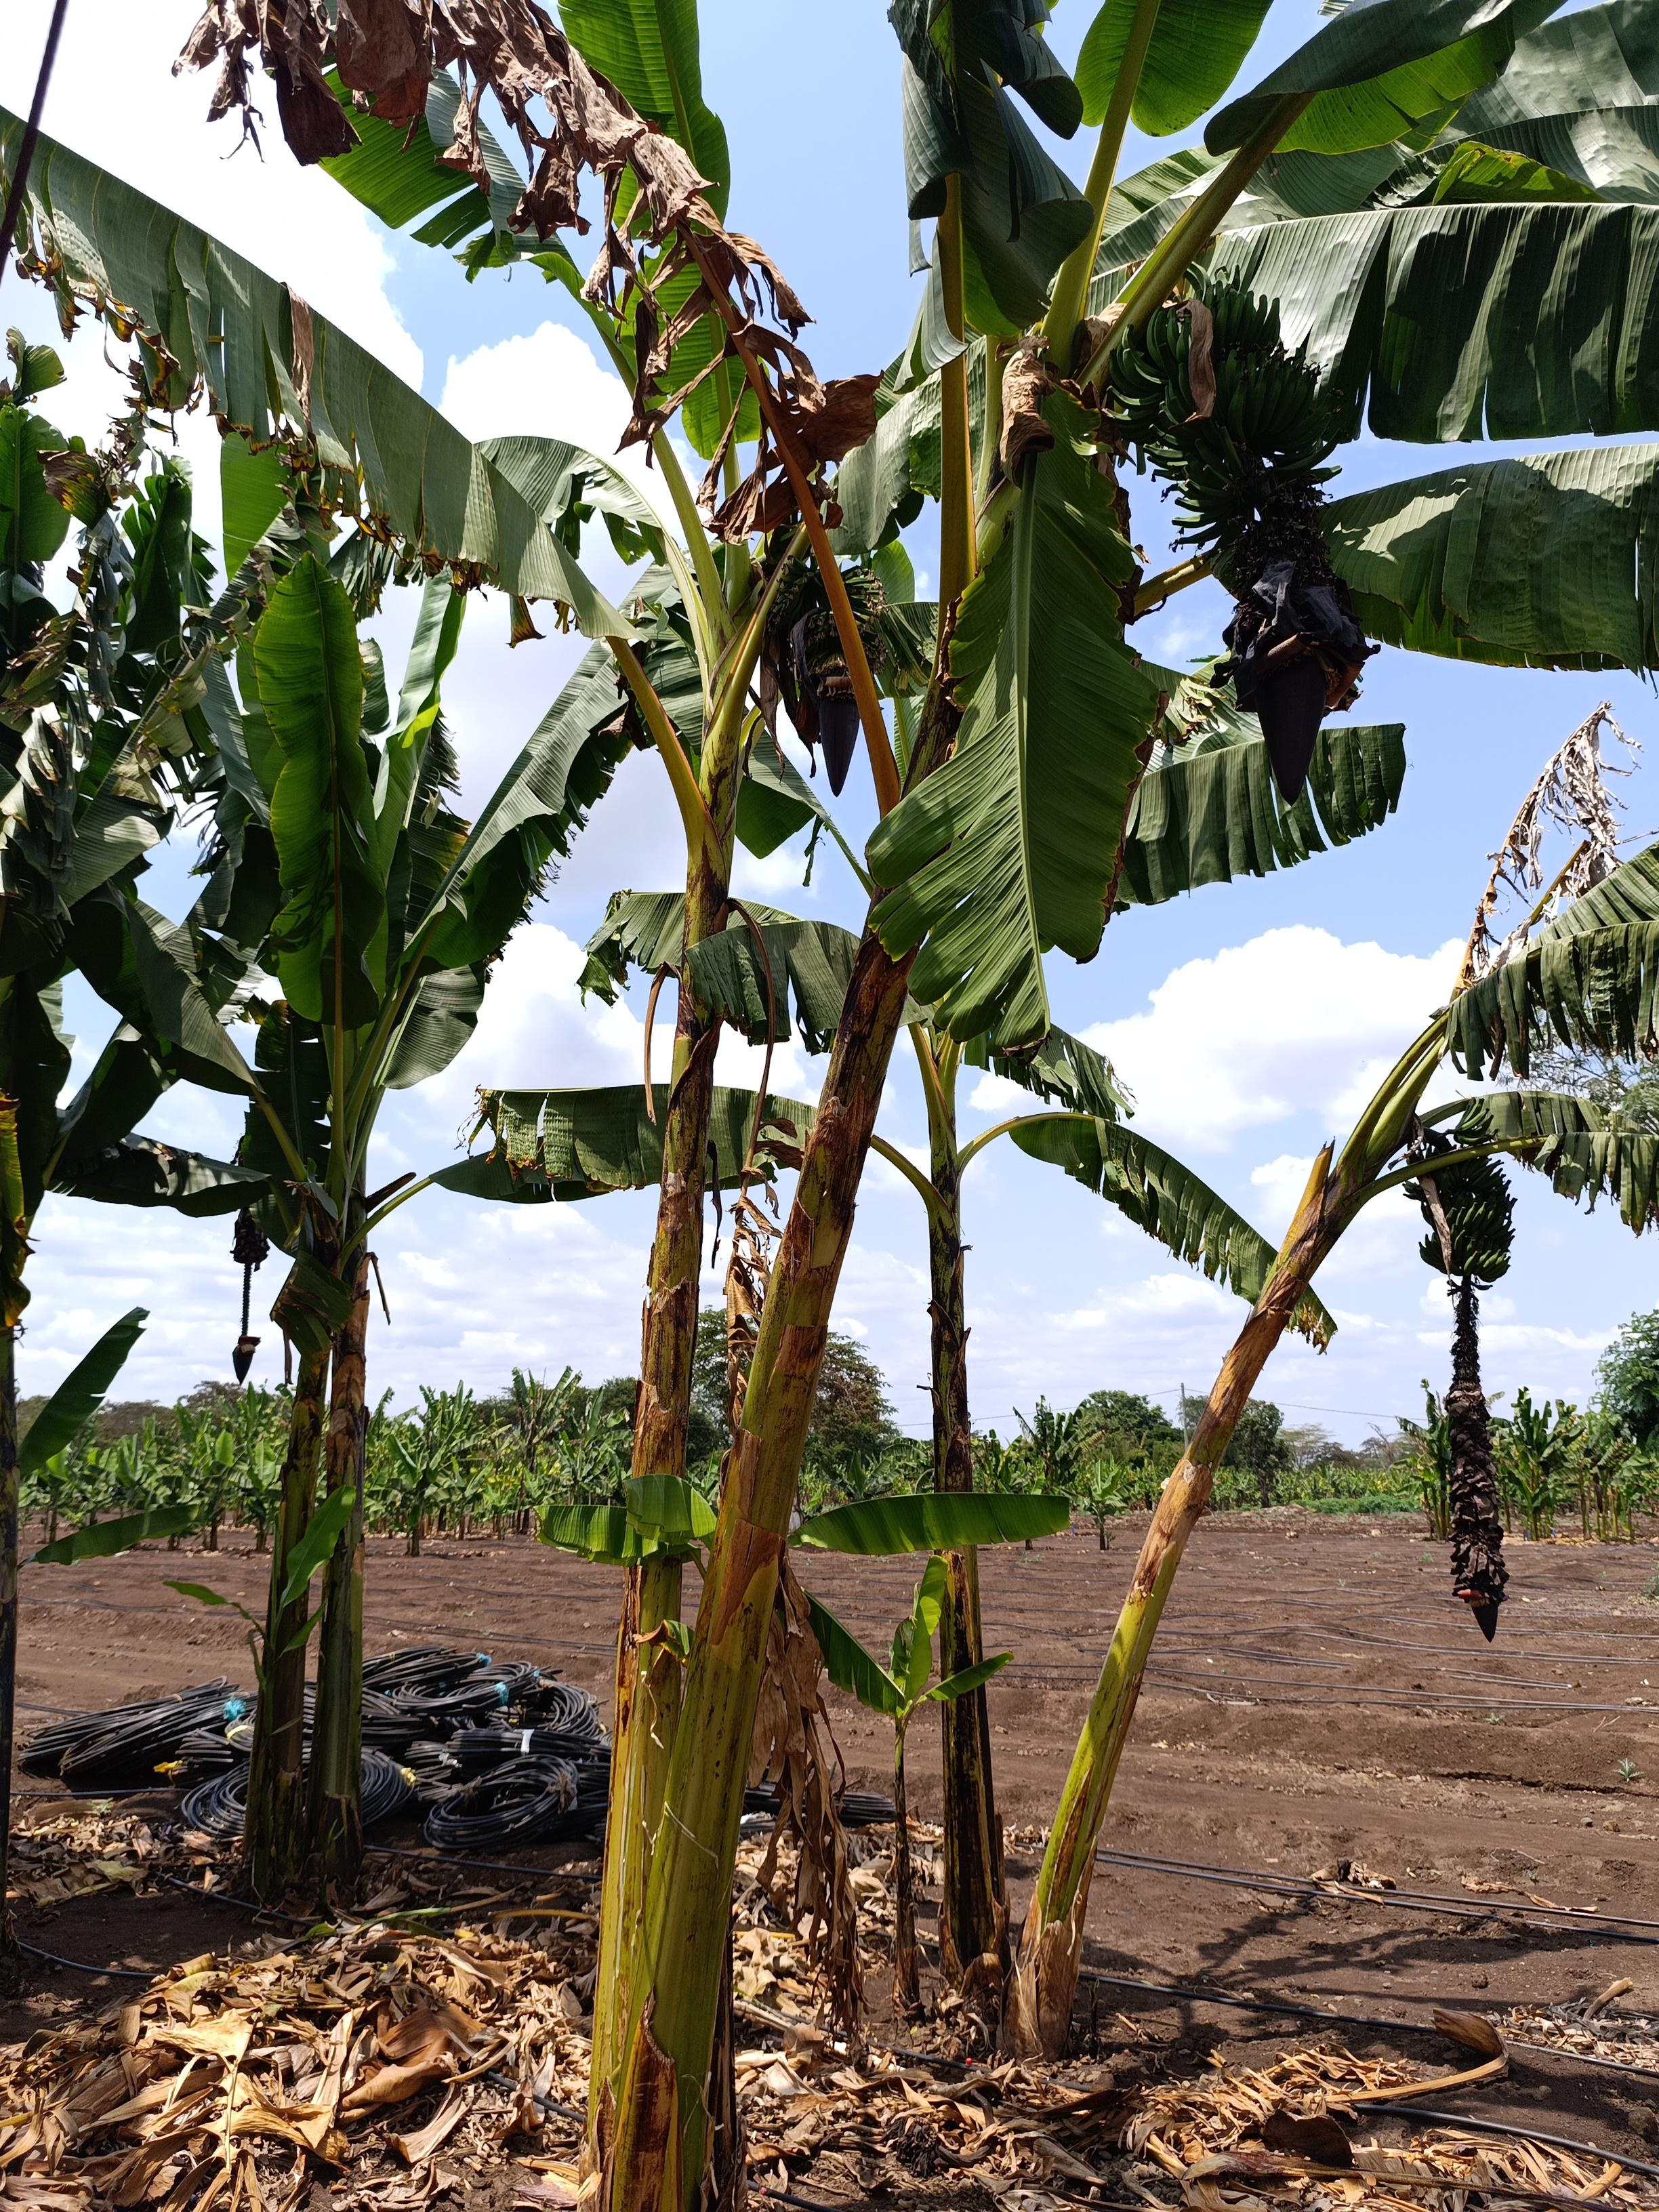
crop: banana
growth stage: development fruit
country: Tanzania
